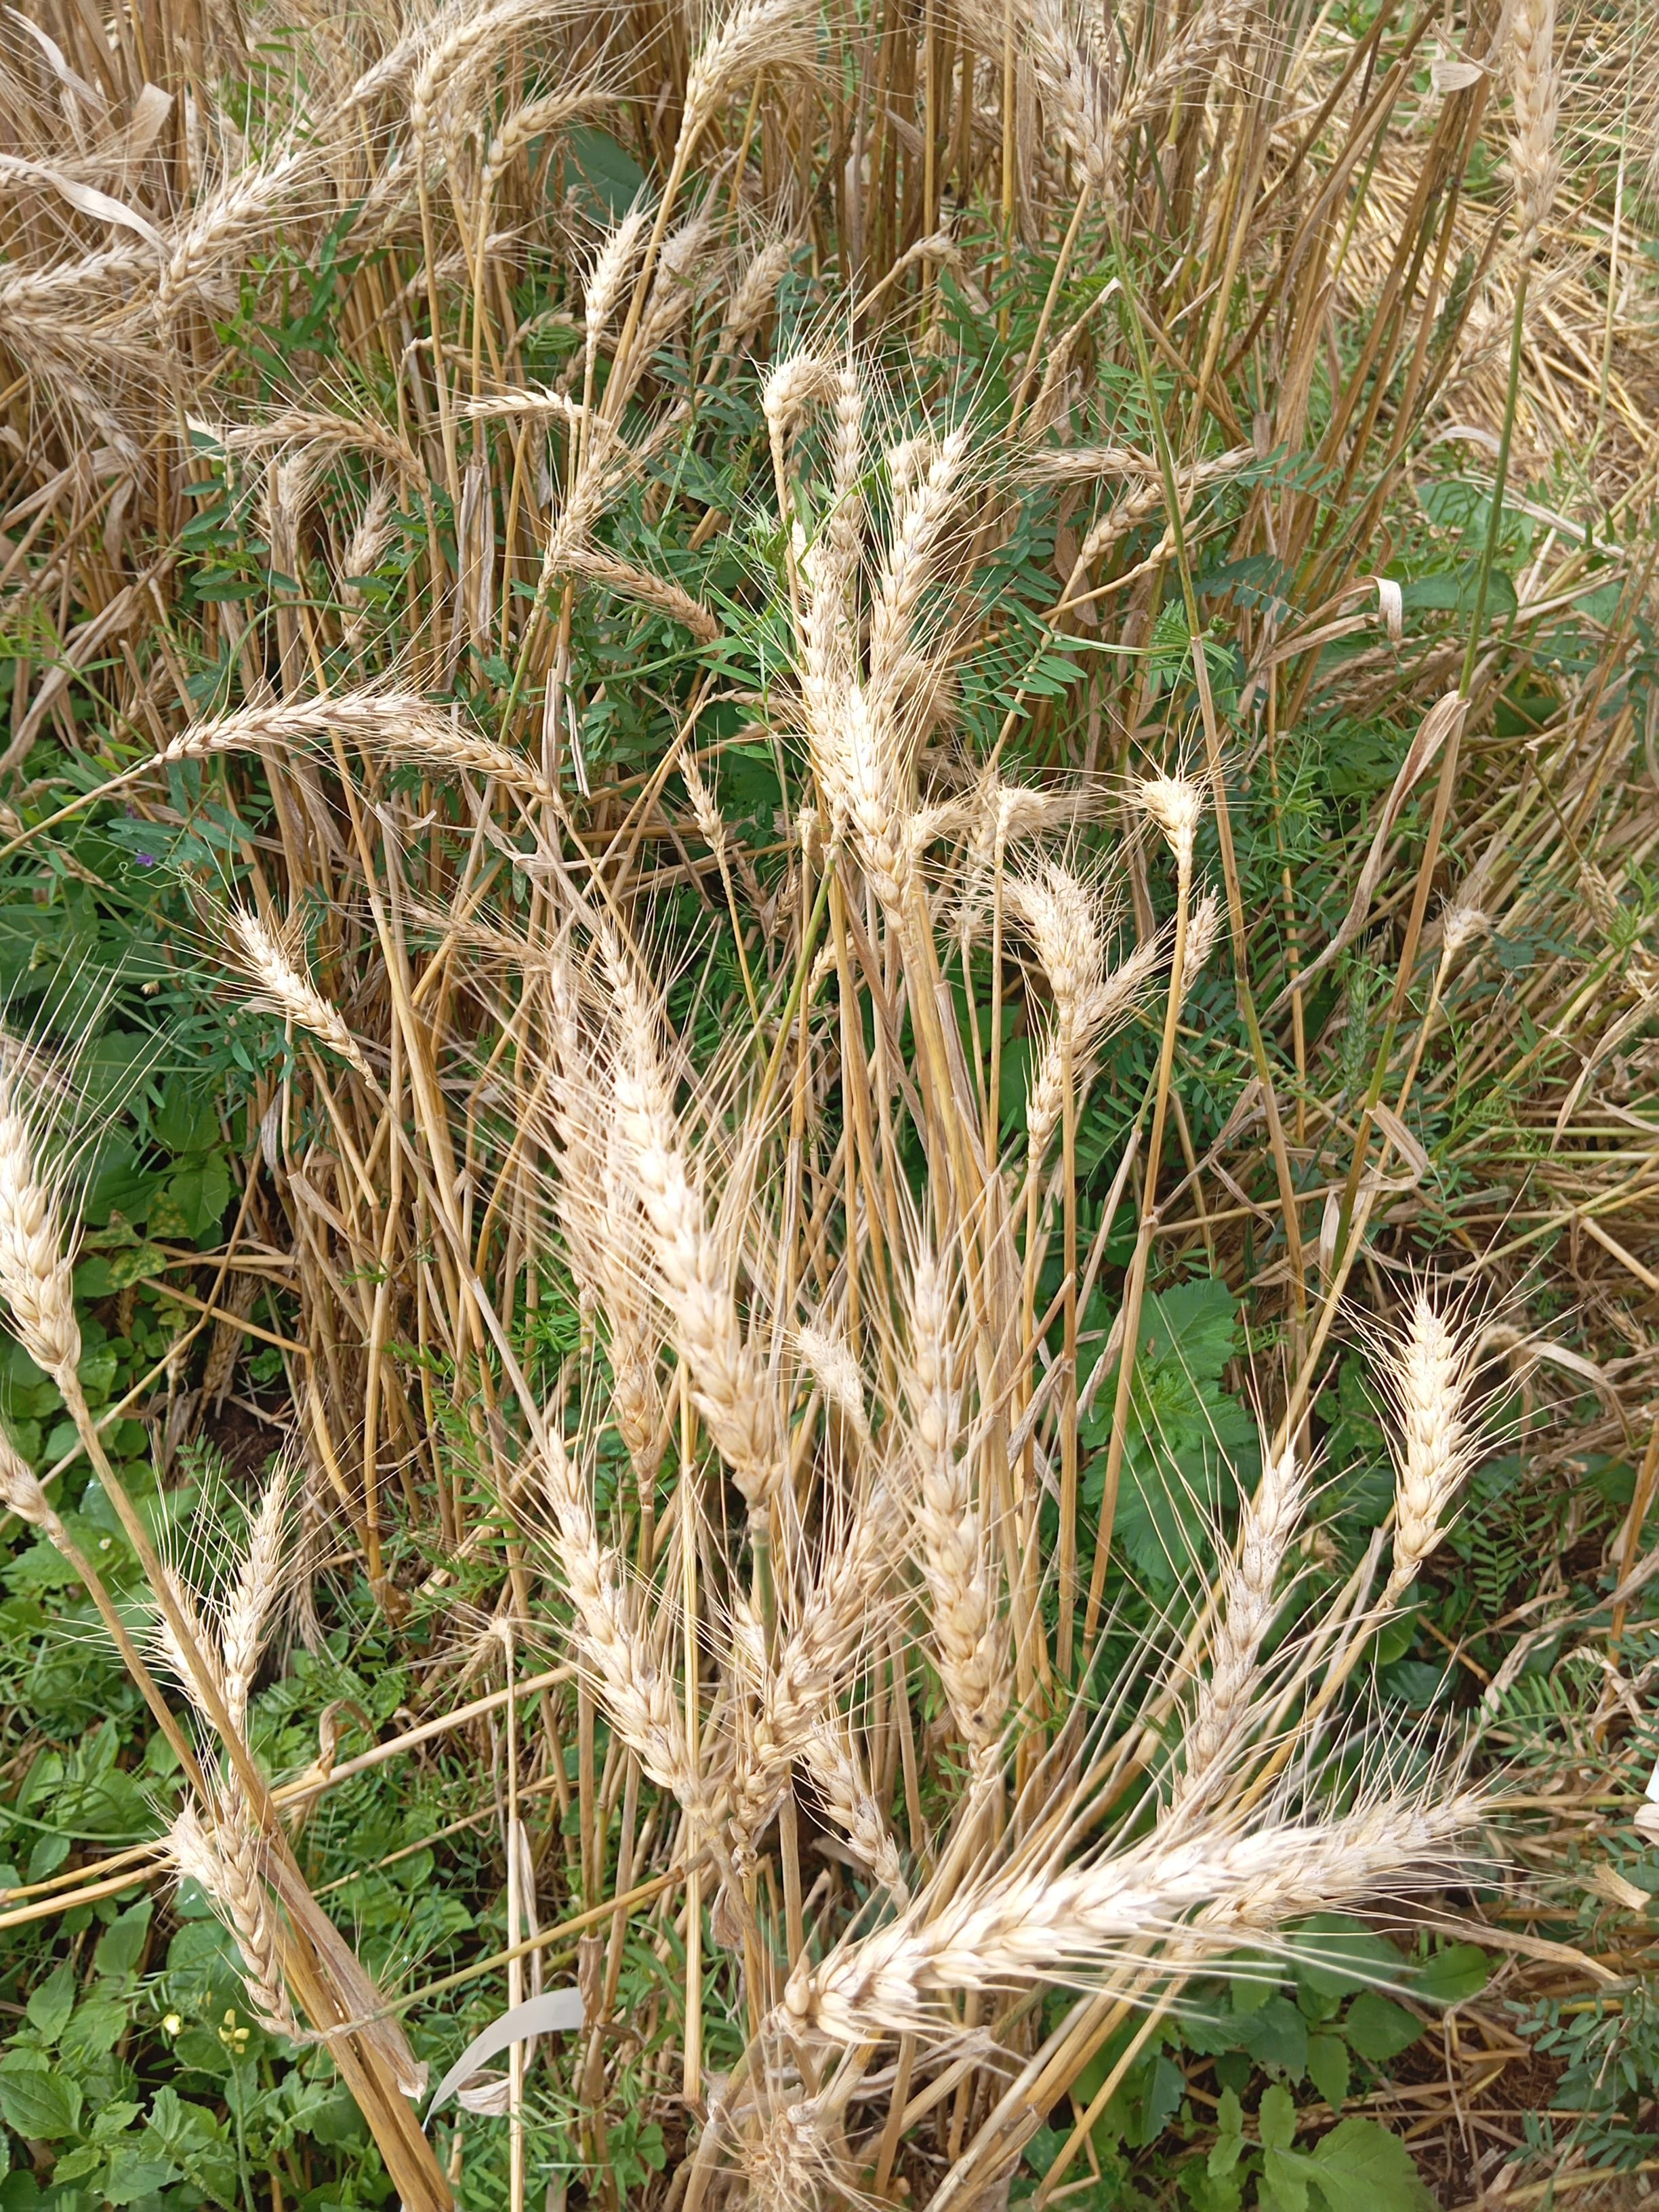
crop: wheat
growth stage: maturity
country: Kenya
